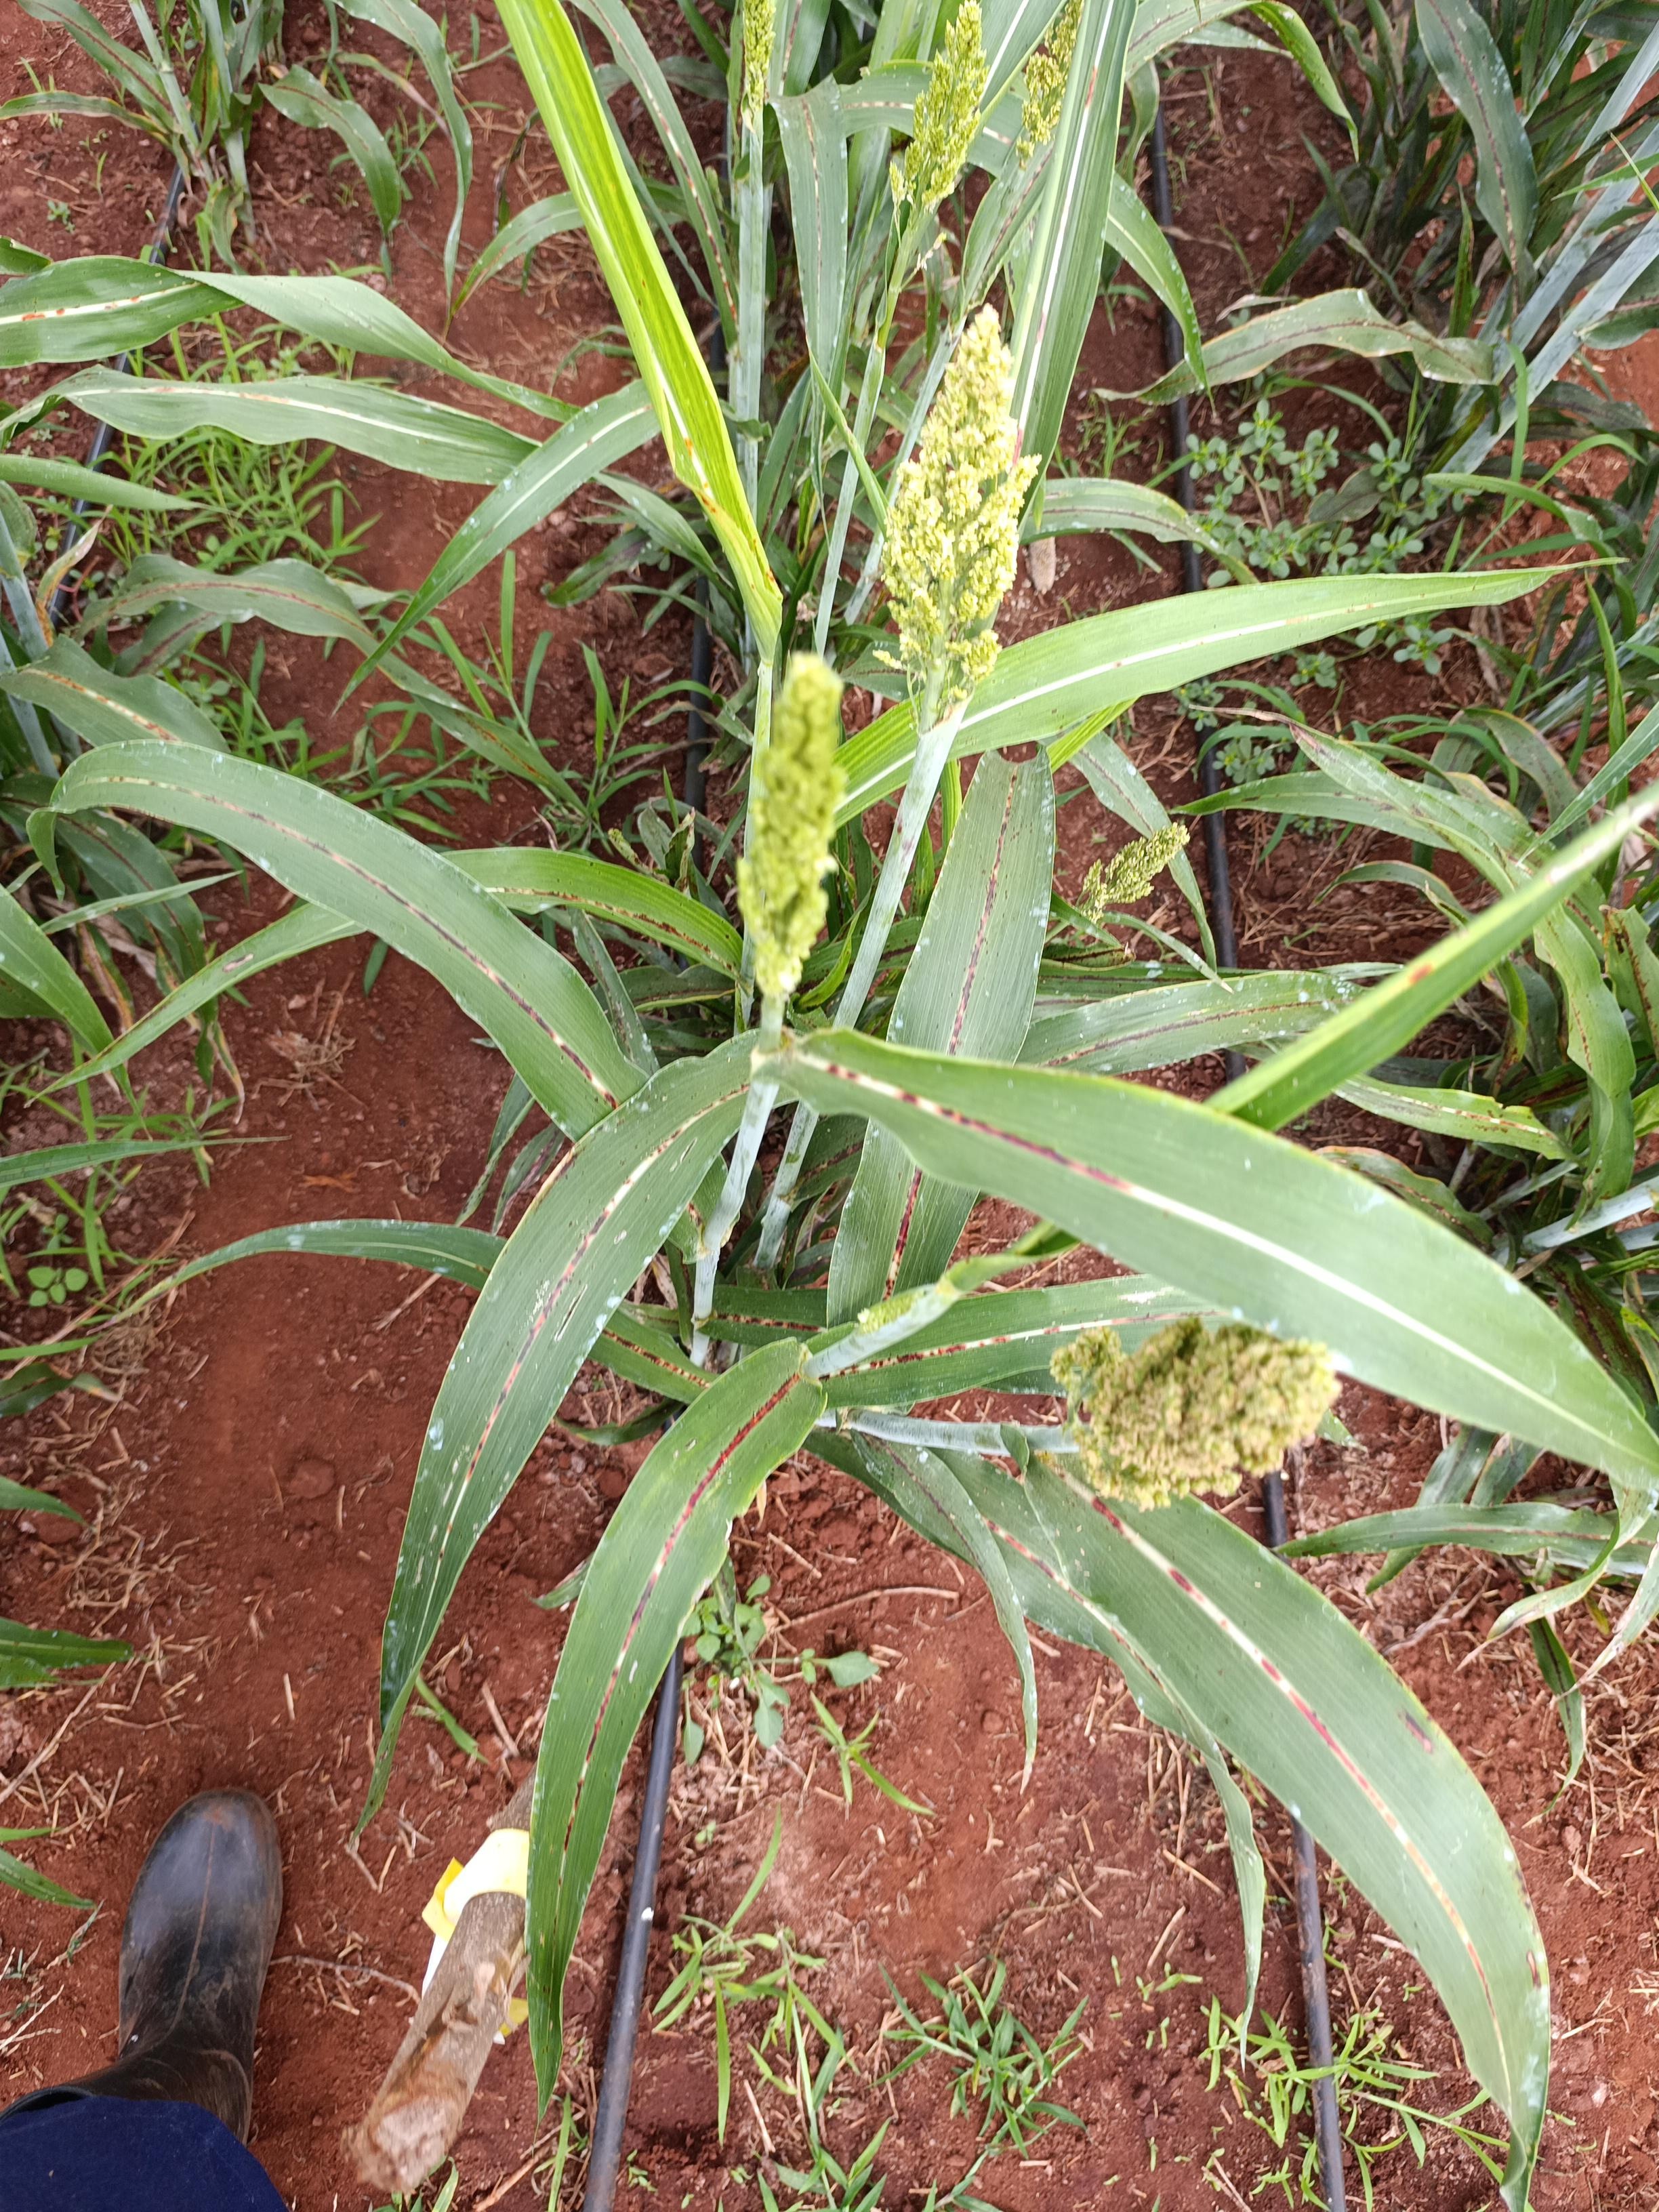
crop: sorghum
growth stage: flowering
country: Kenya
